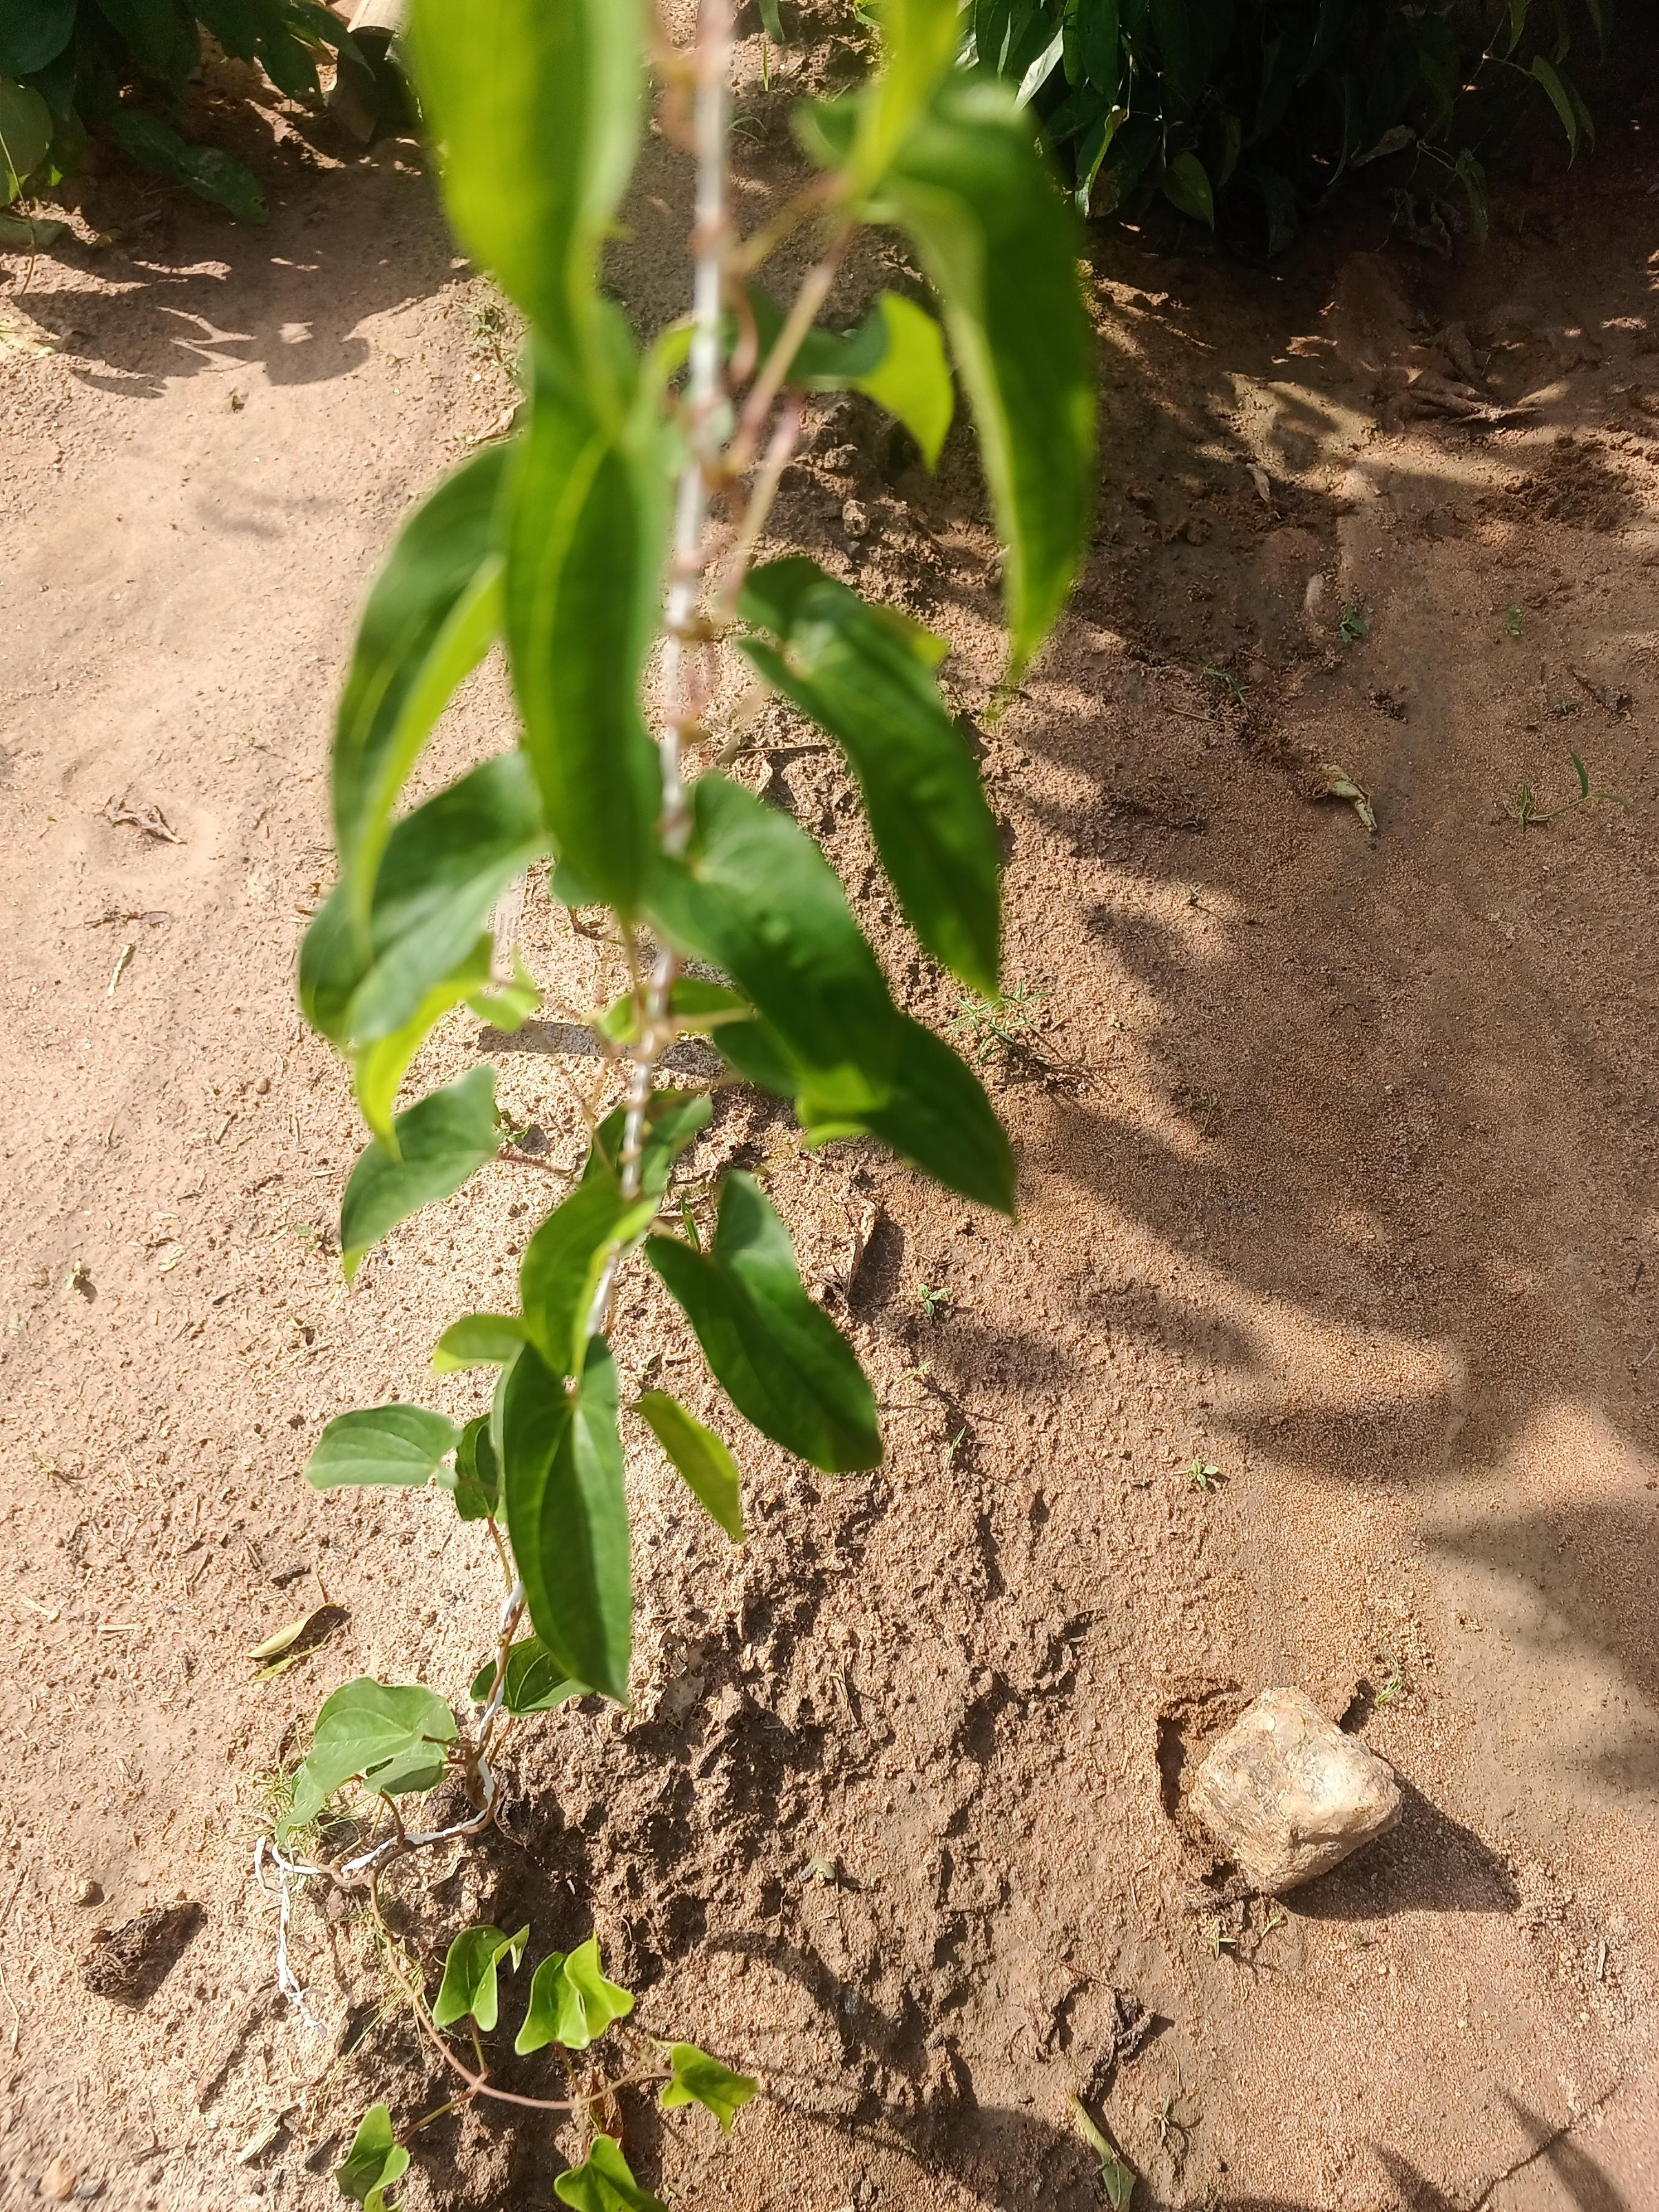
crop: yam
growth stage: vegetative
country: Nigeria
